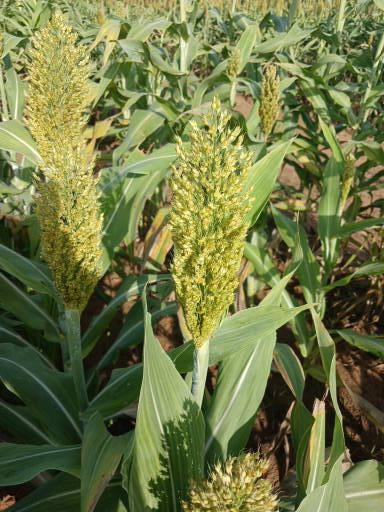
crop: sorghum
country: Senegal
